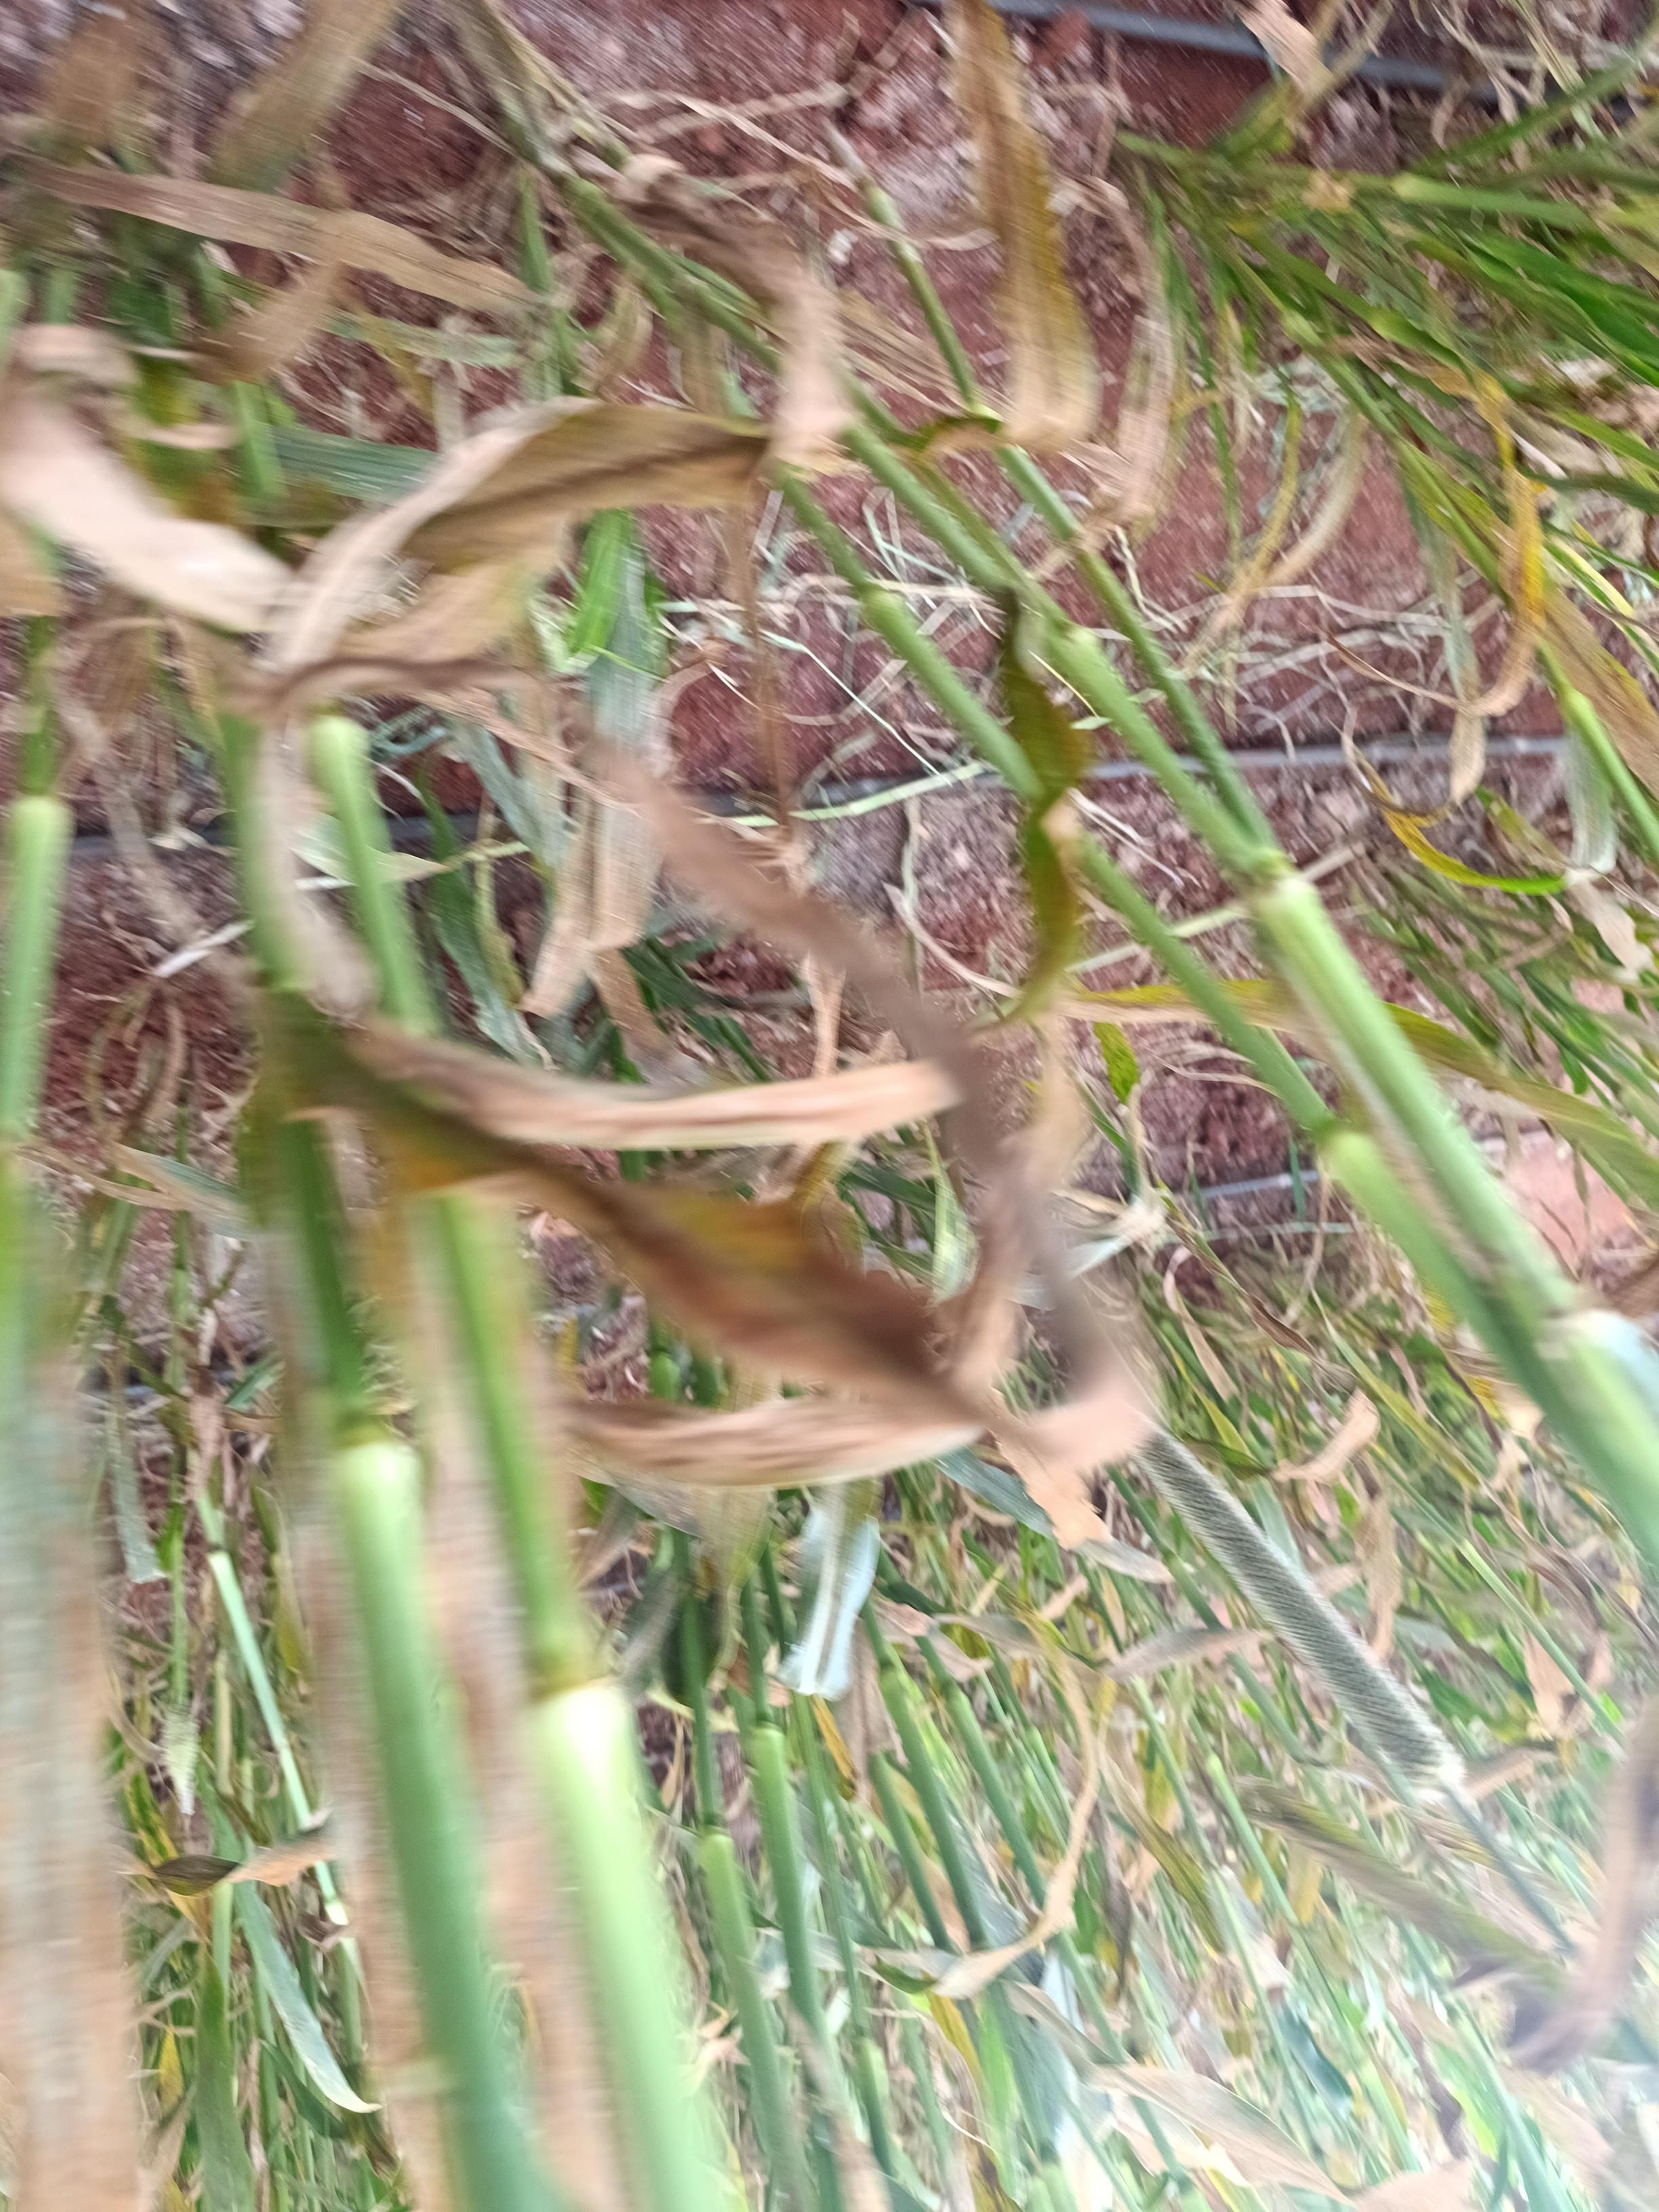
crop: pearl millet
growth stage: filling grain
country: Kenya
